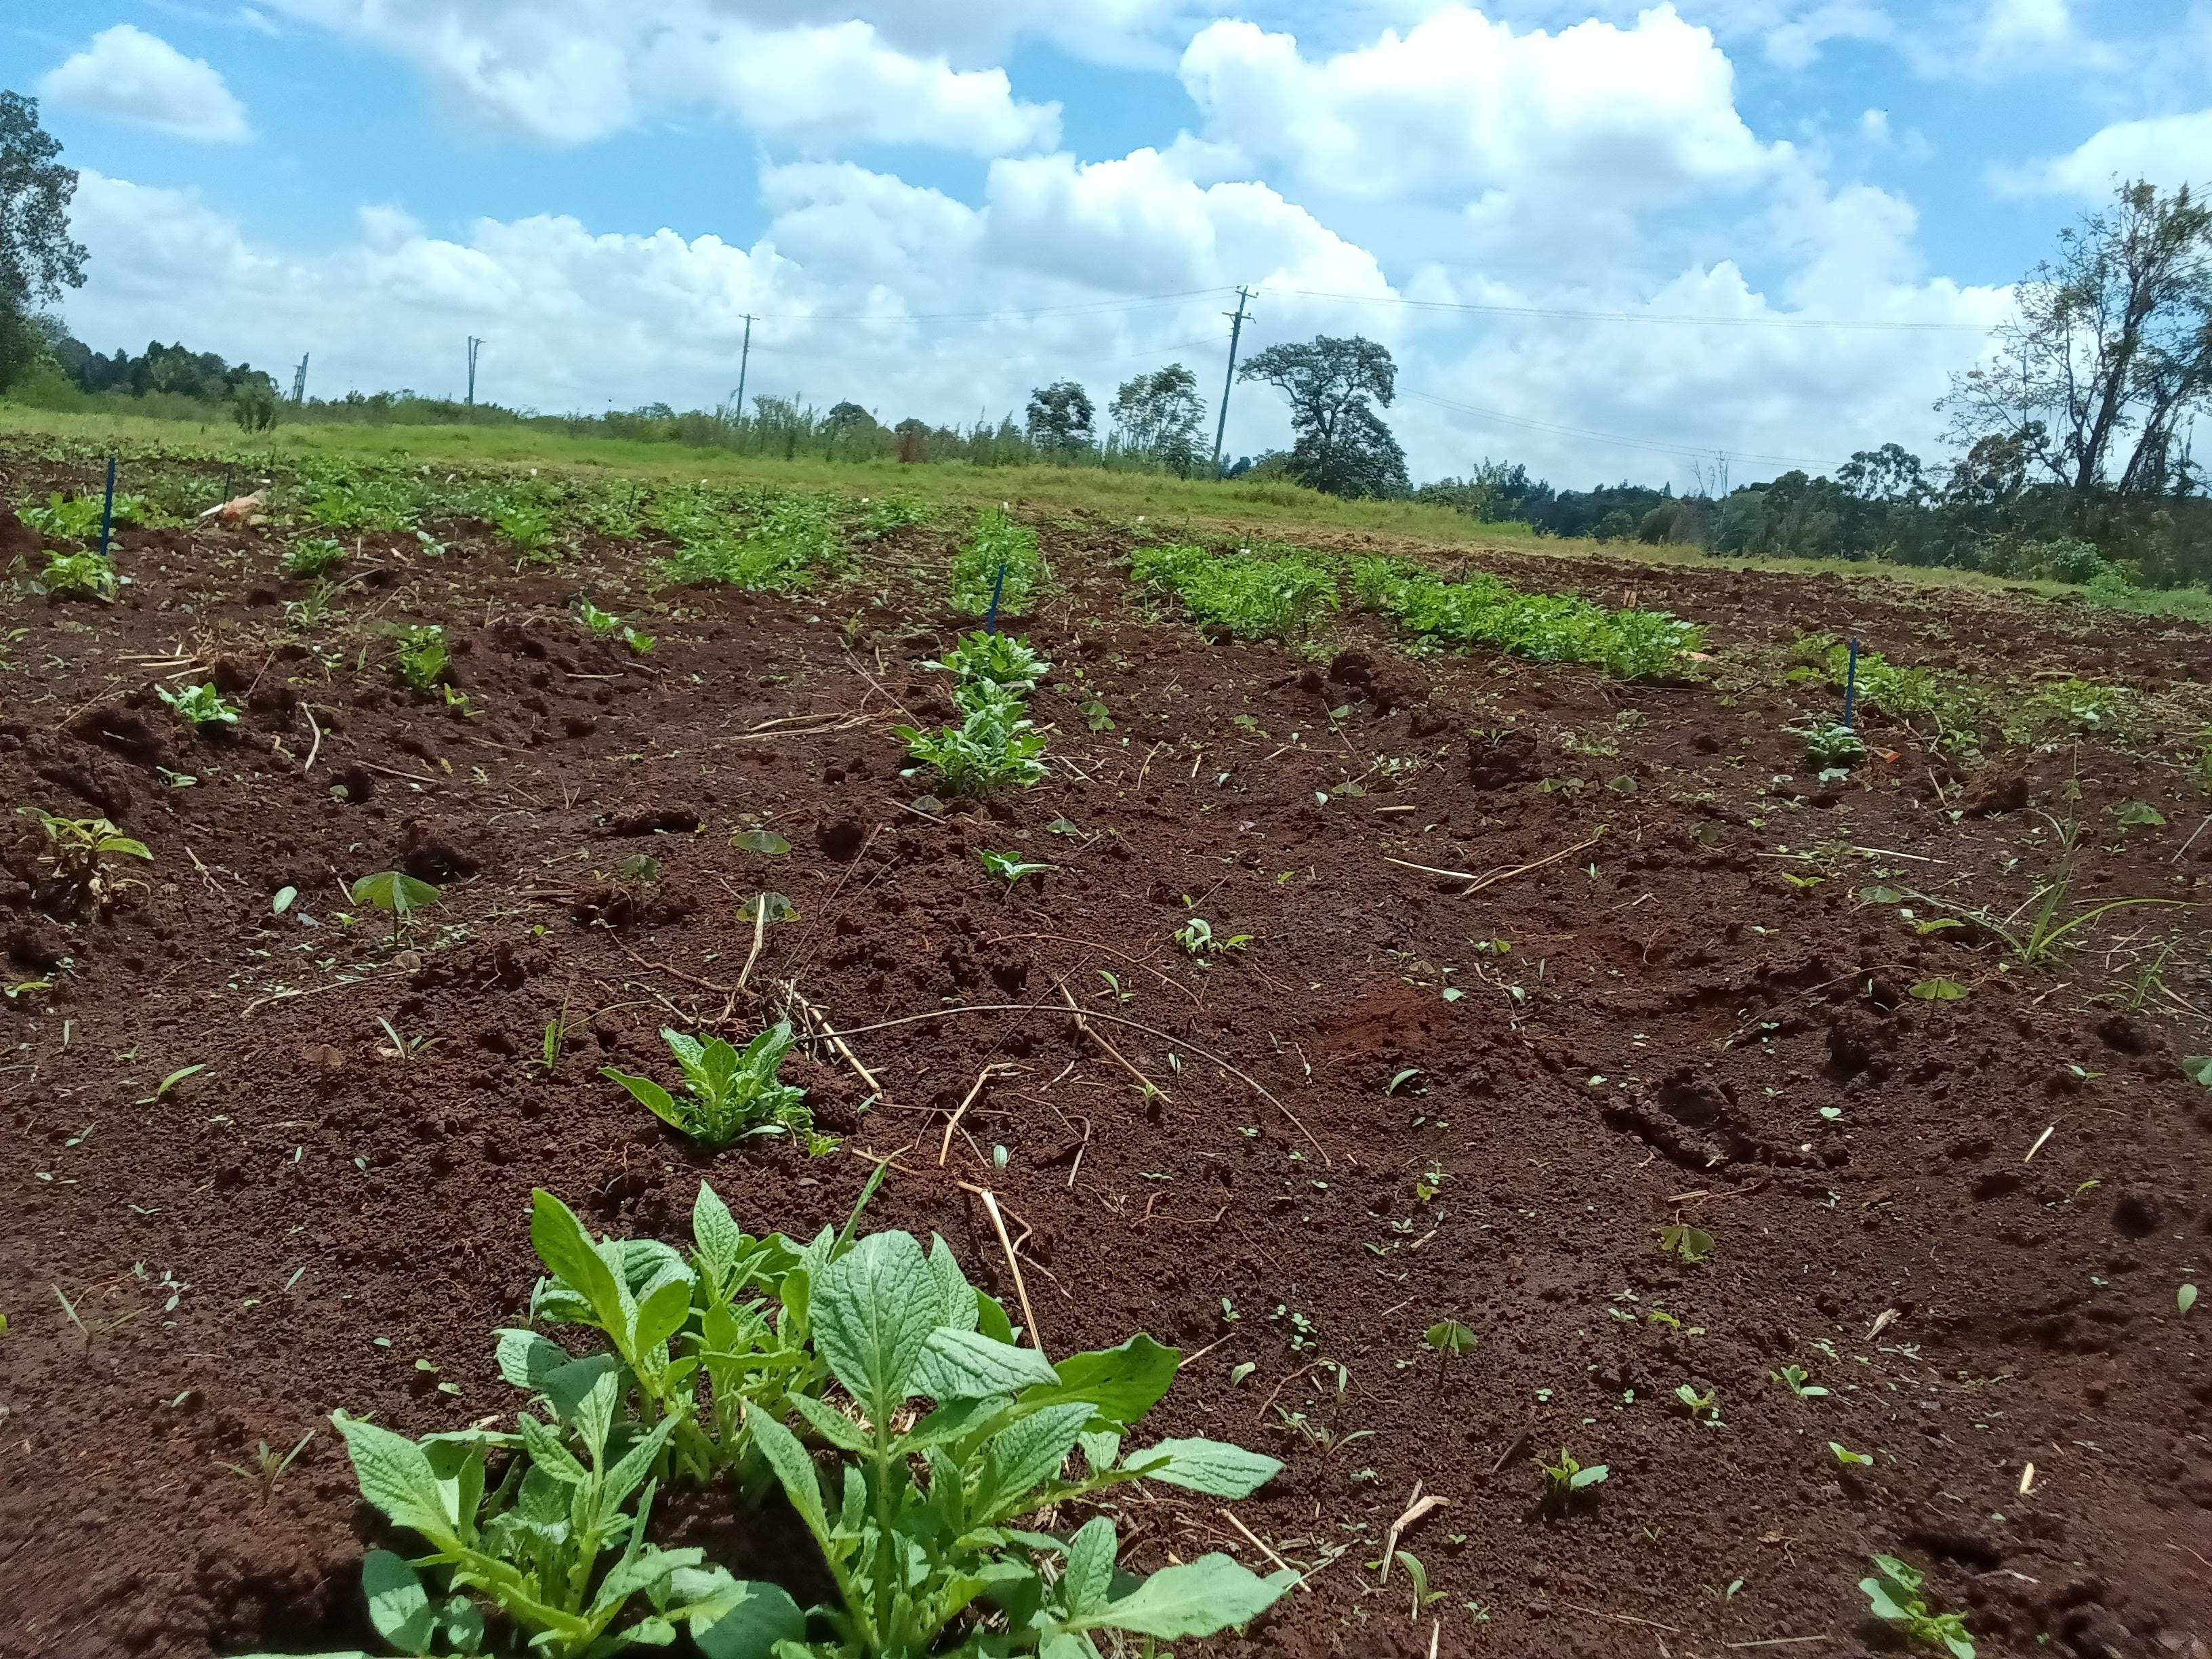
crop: potato
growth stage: sprouting emergence
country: Kenya
